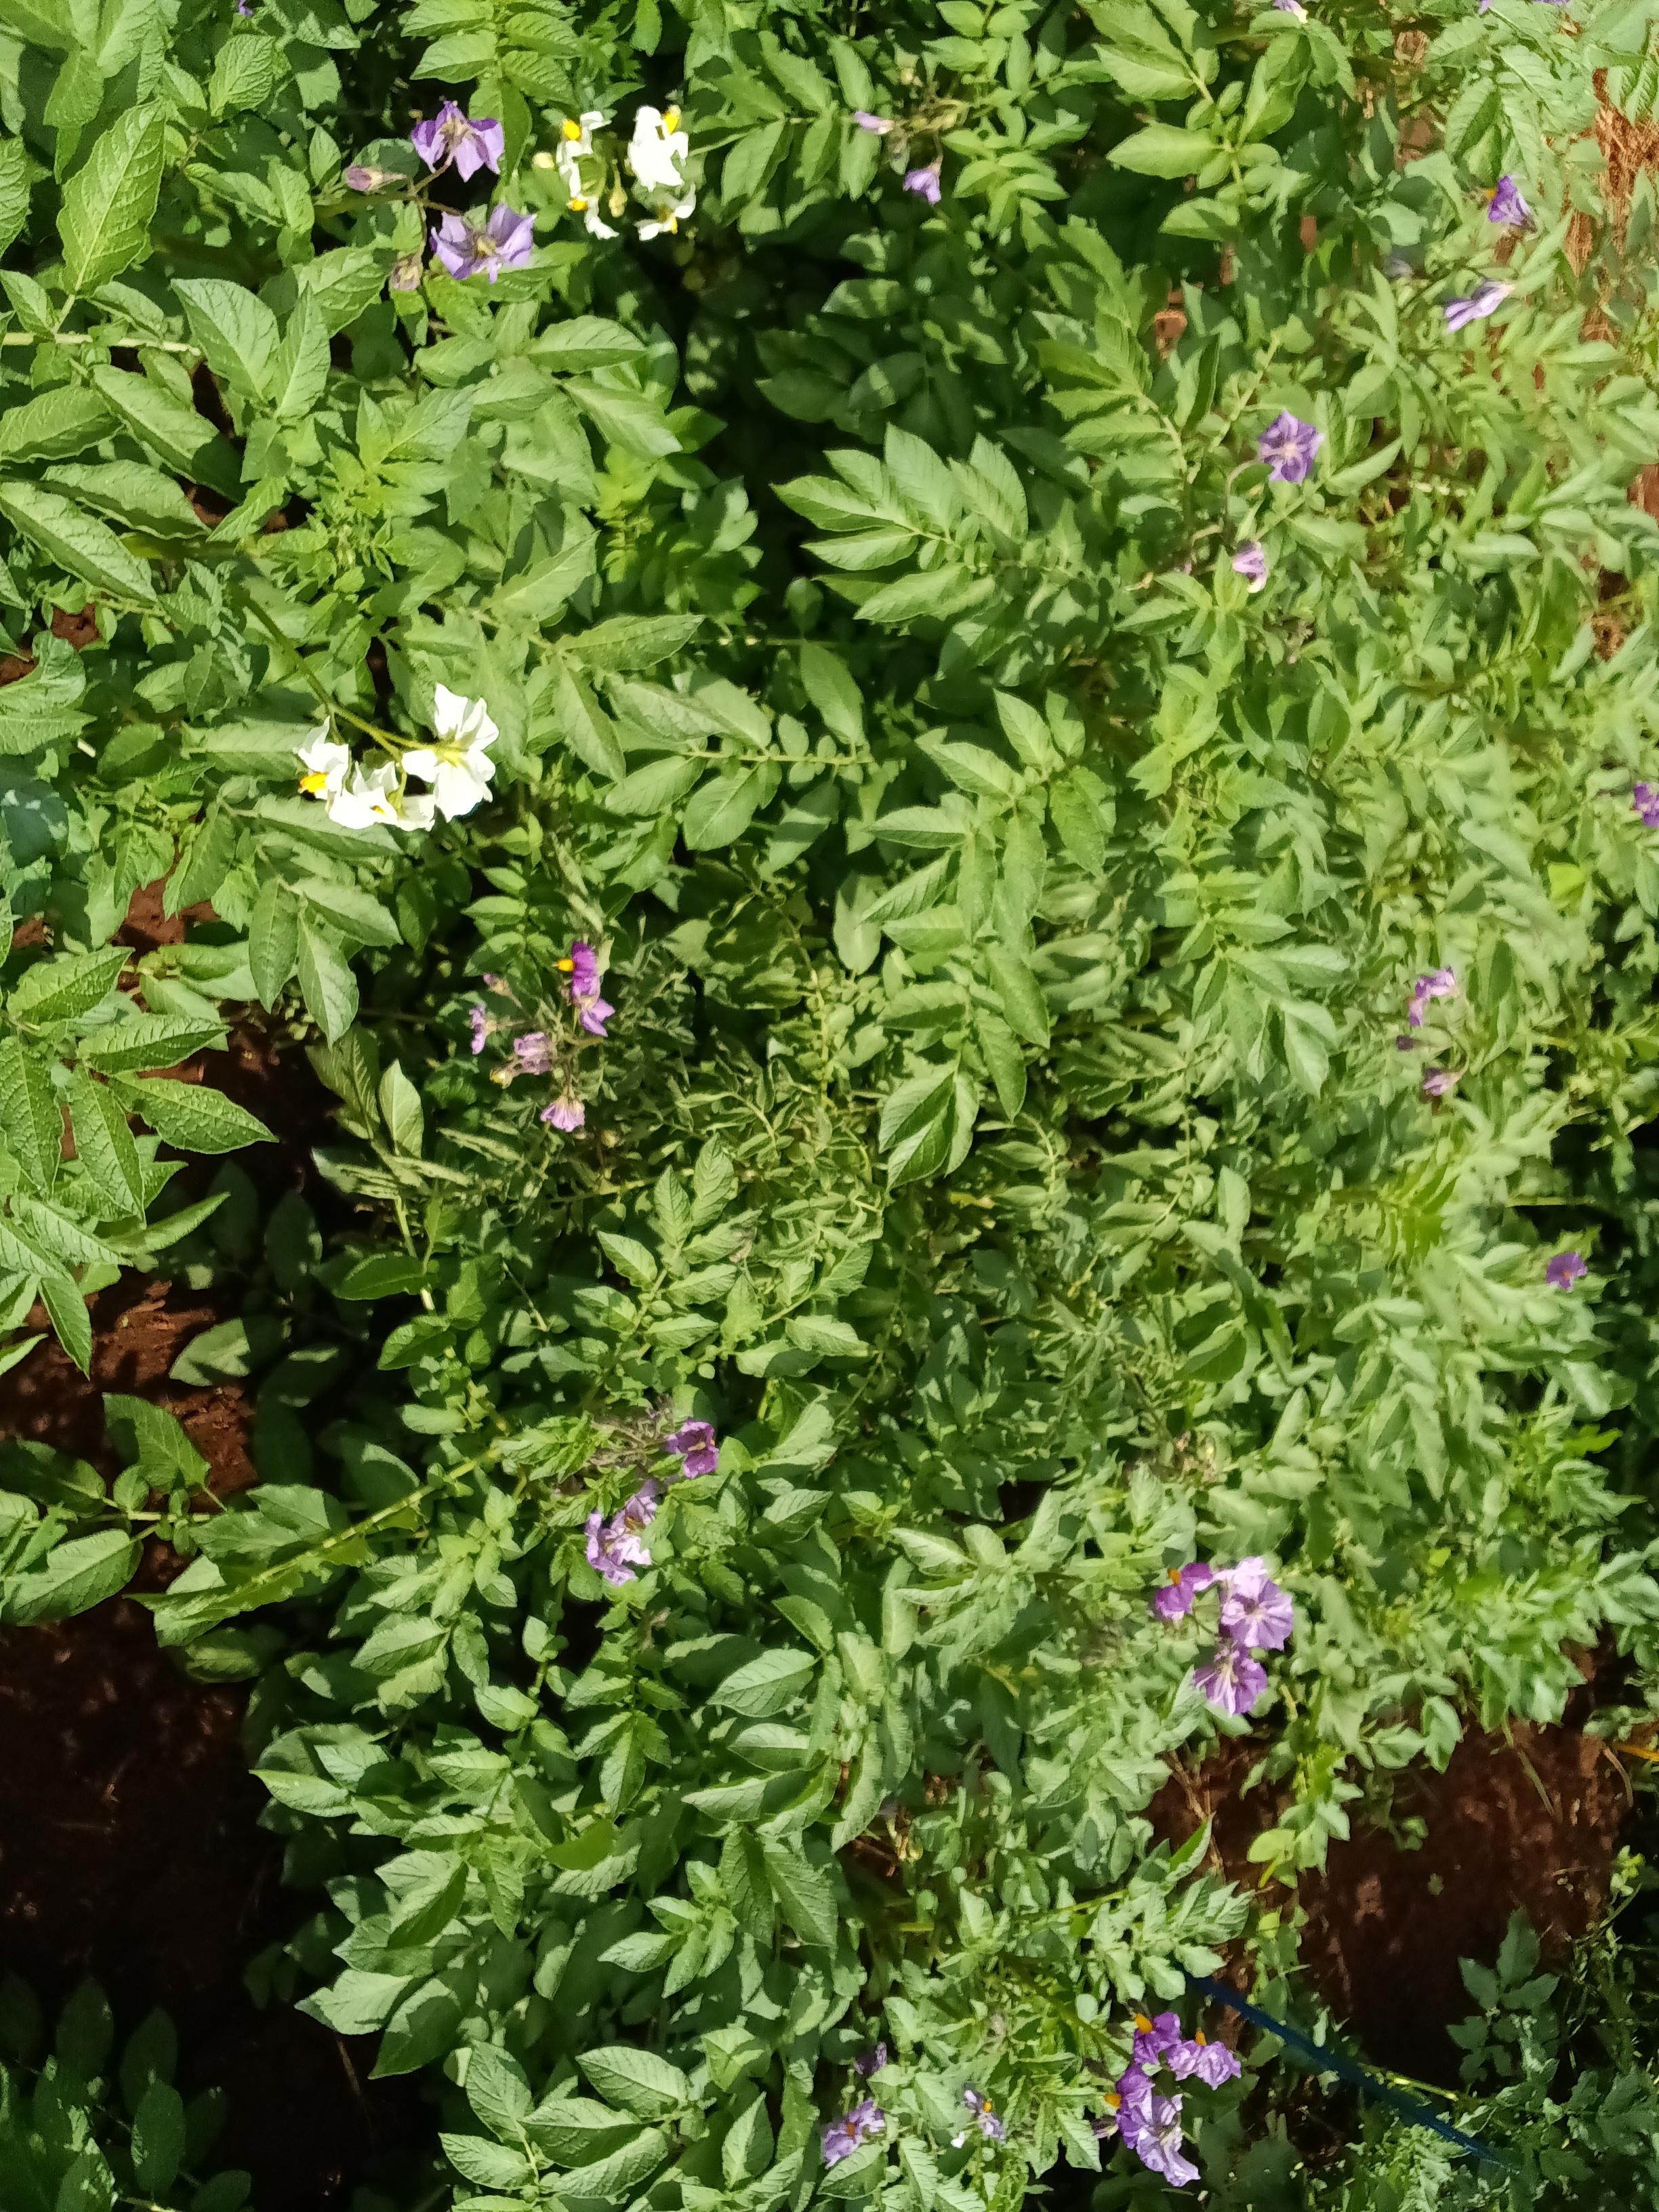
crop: potato
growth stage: flowering
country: Kenya
